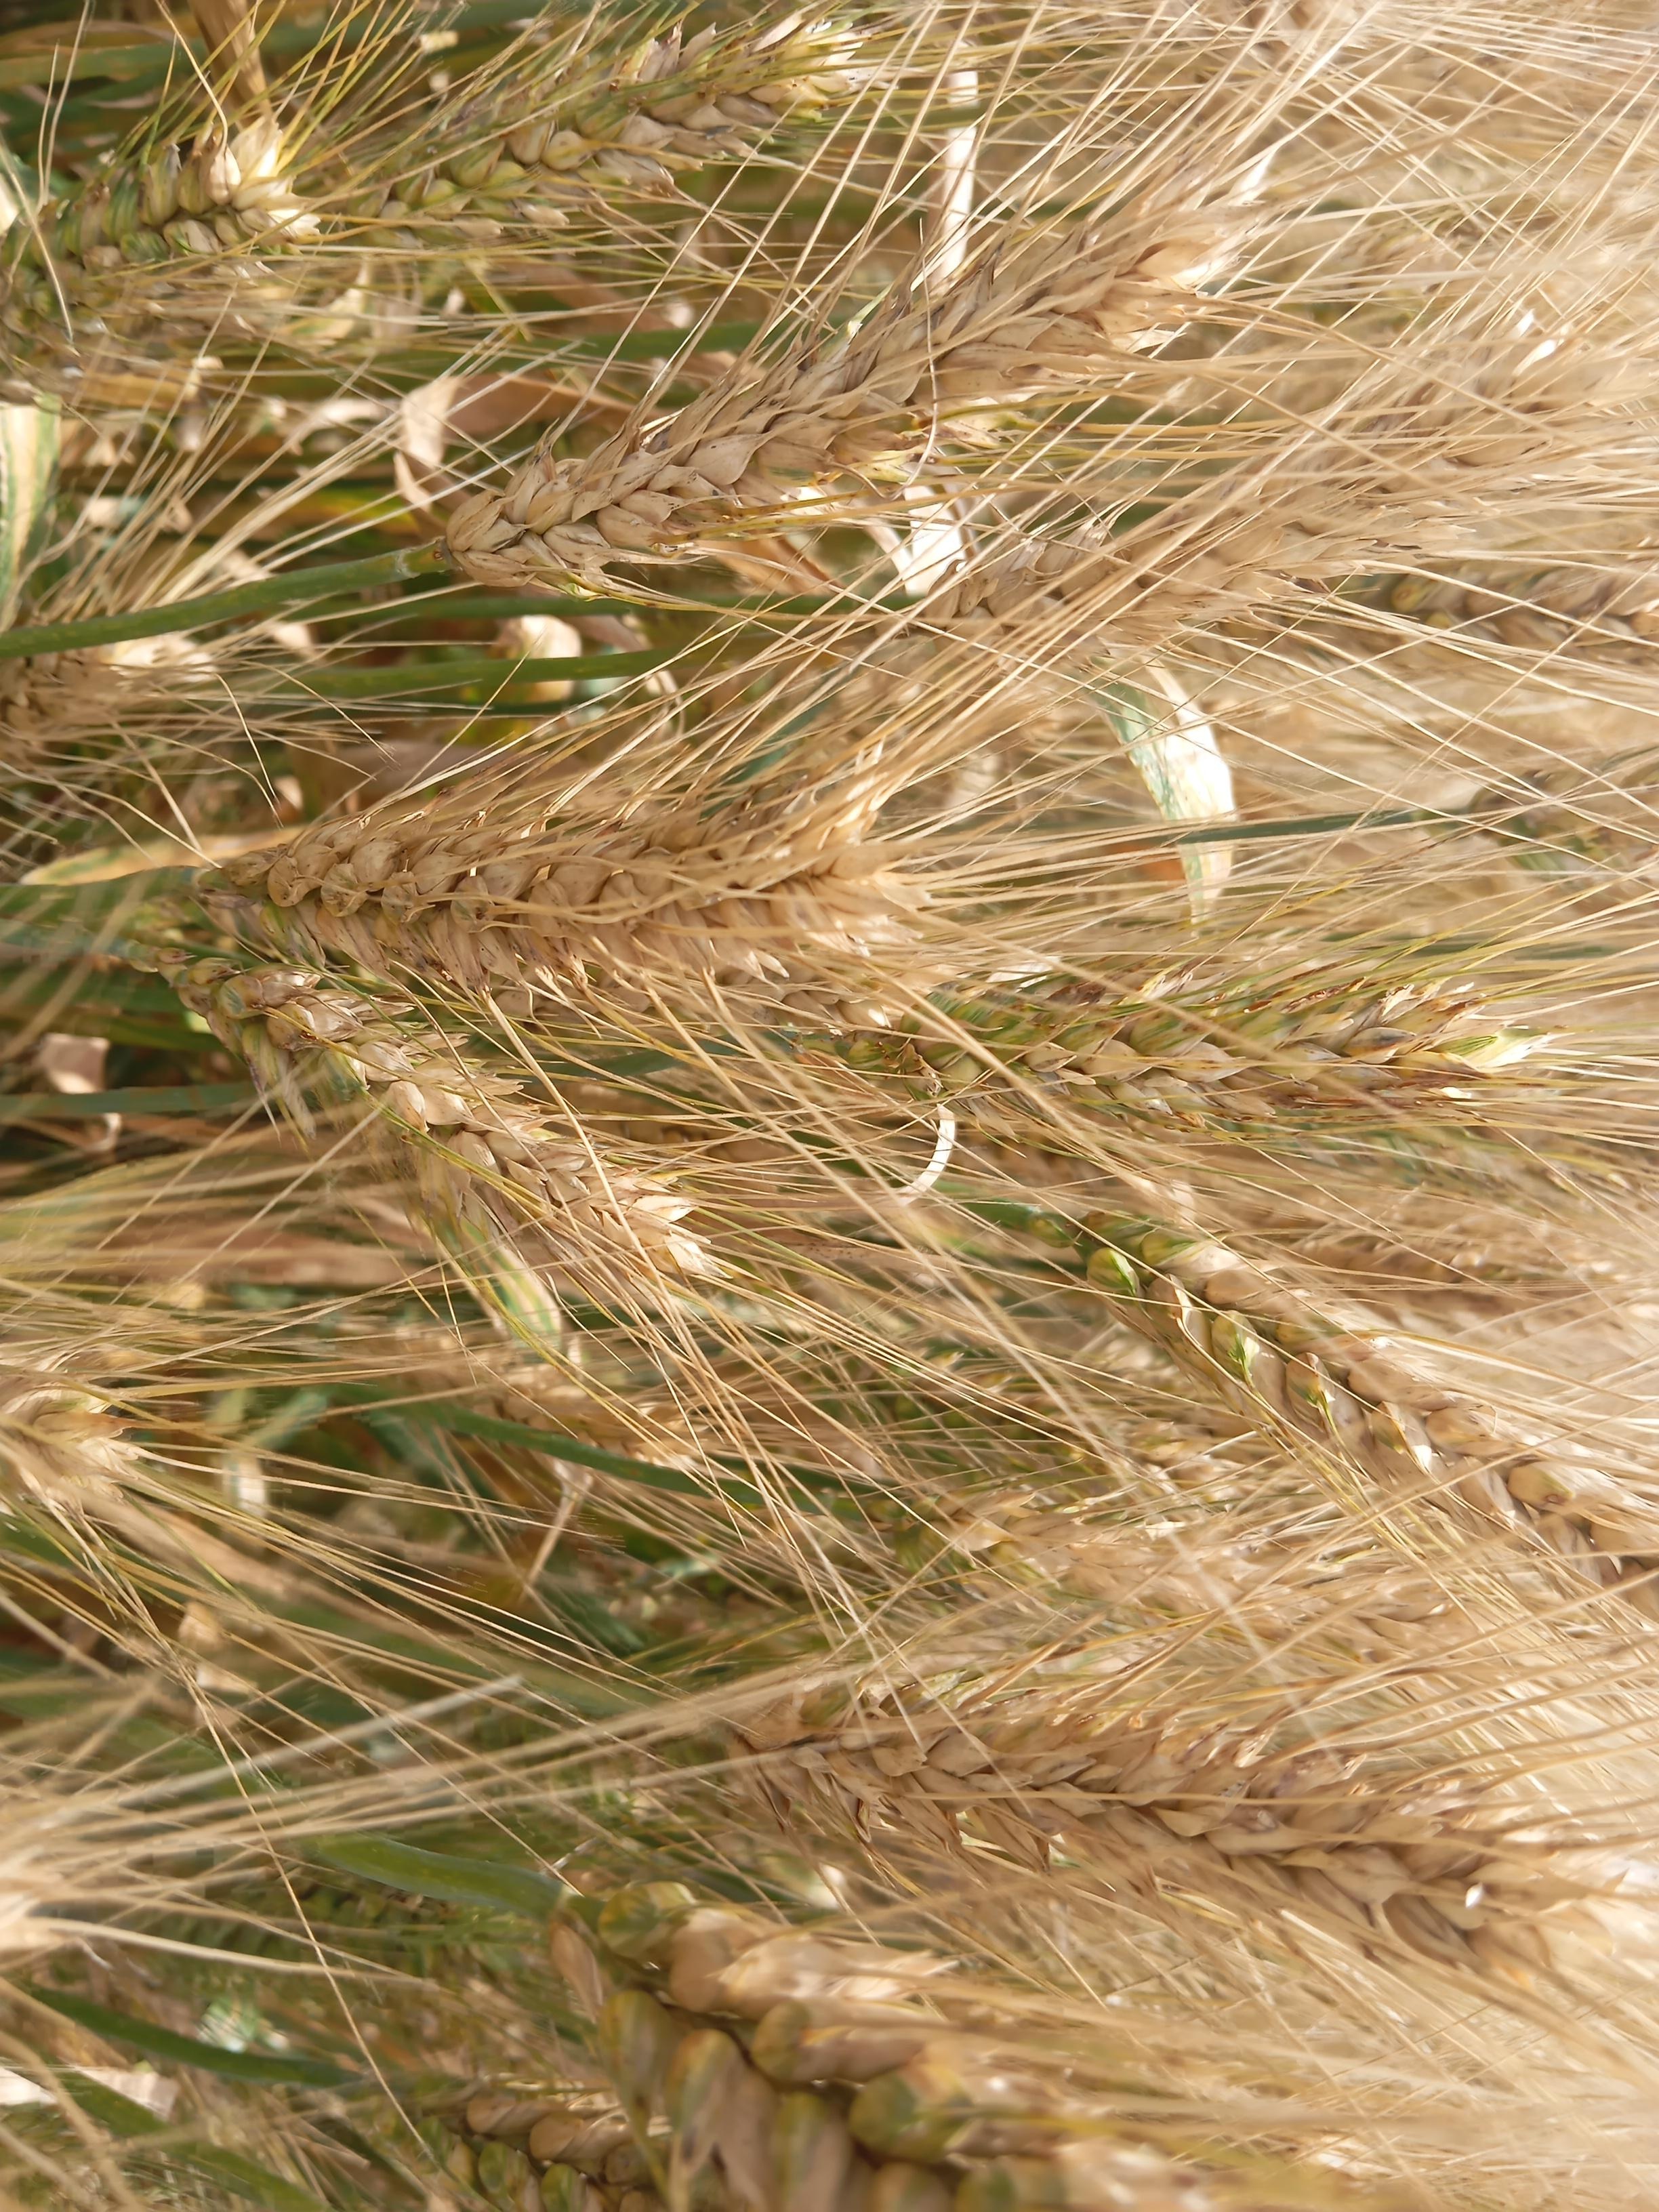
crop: wheat
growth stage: maturity
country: Kenya
